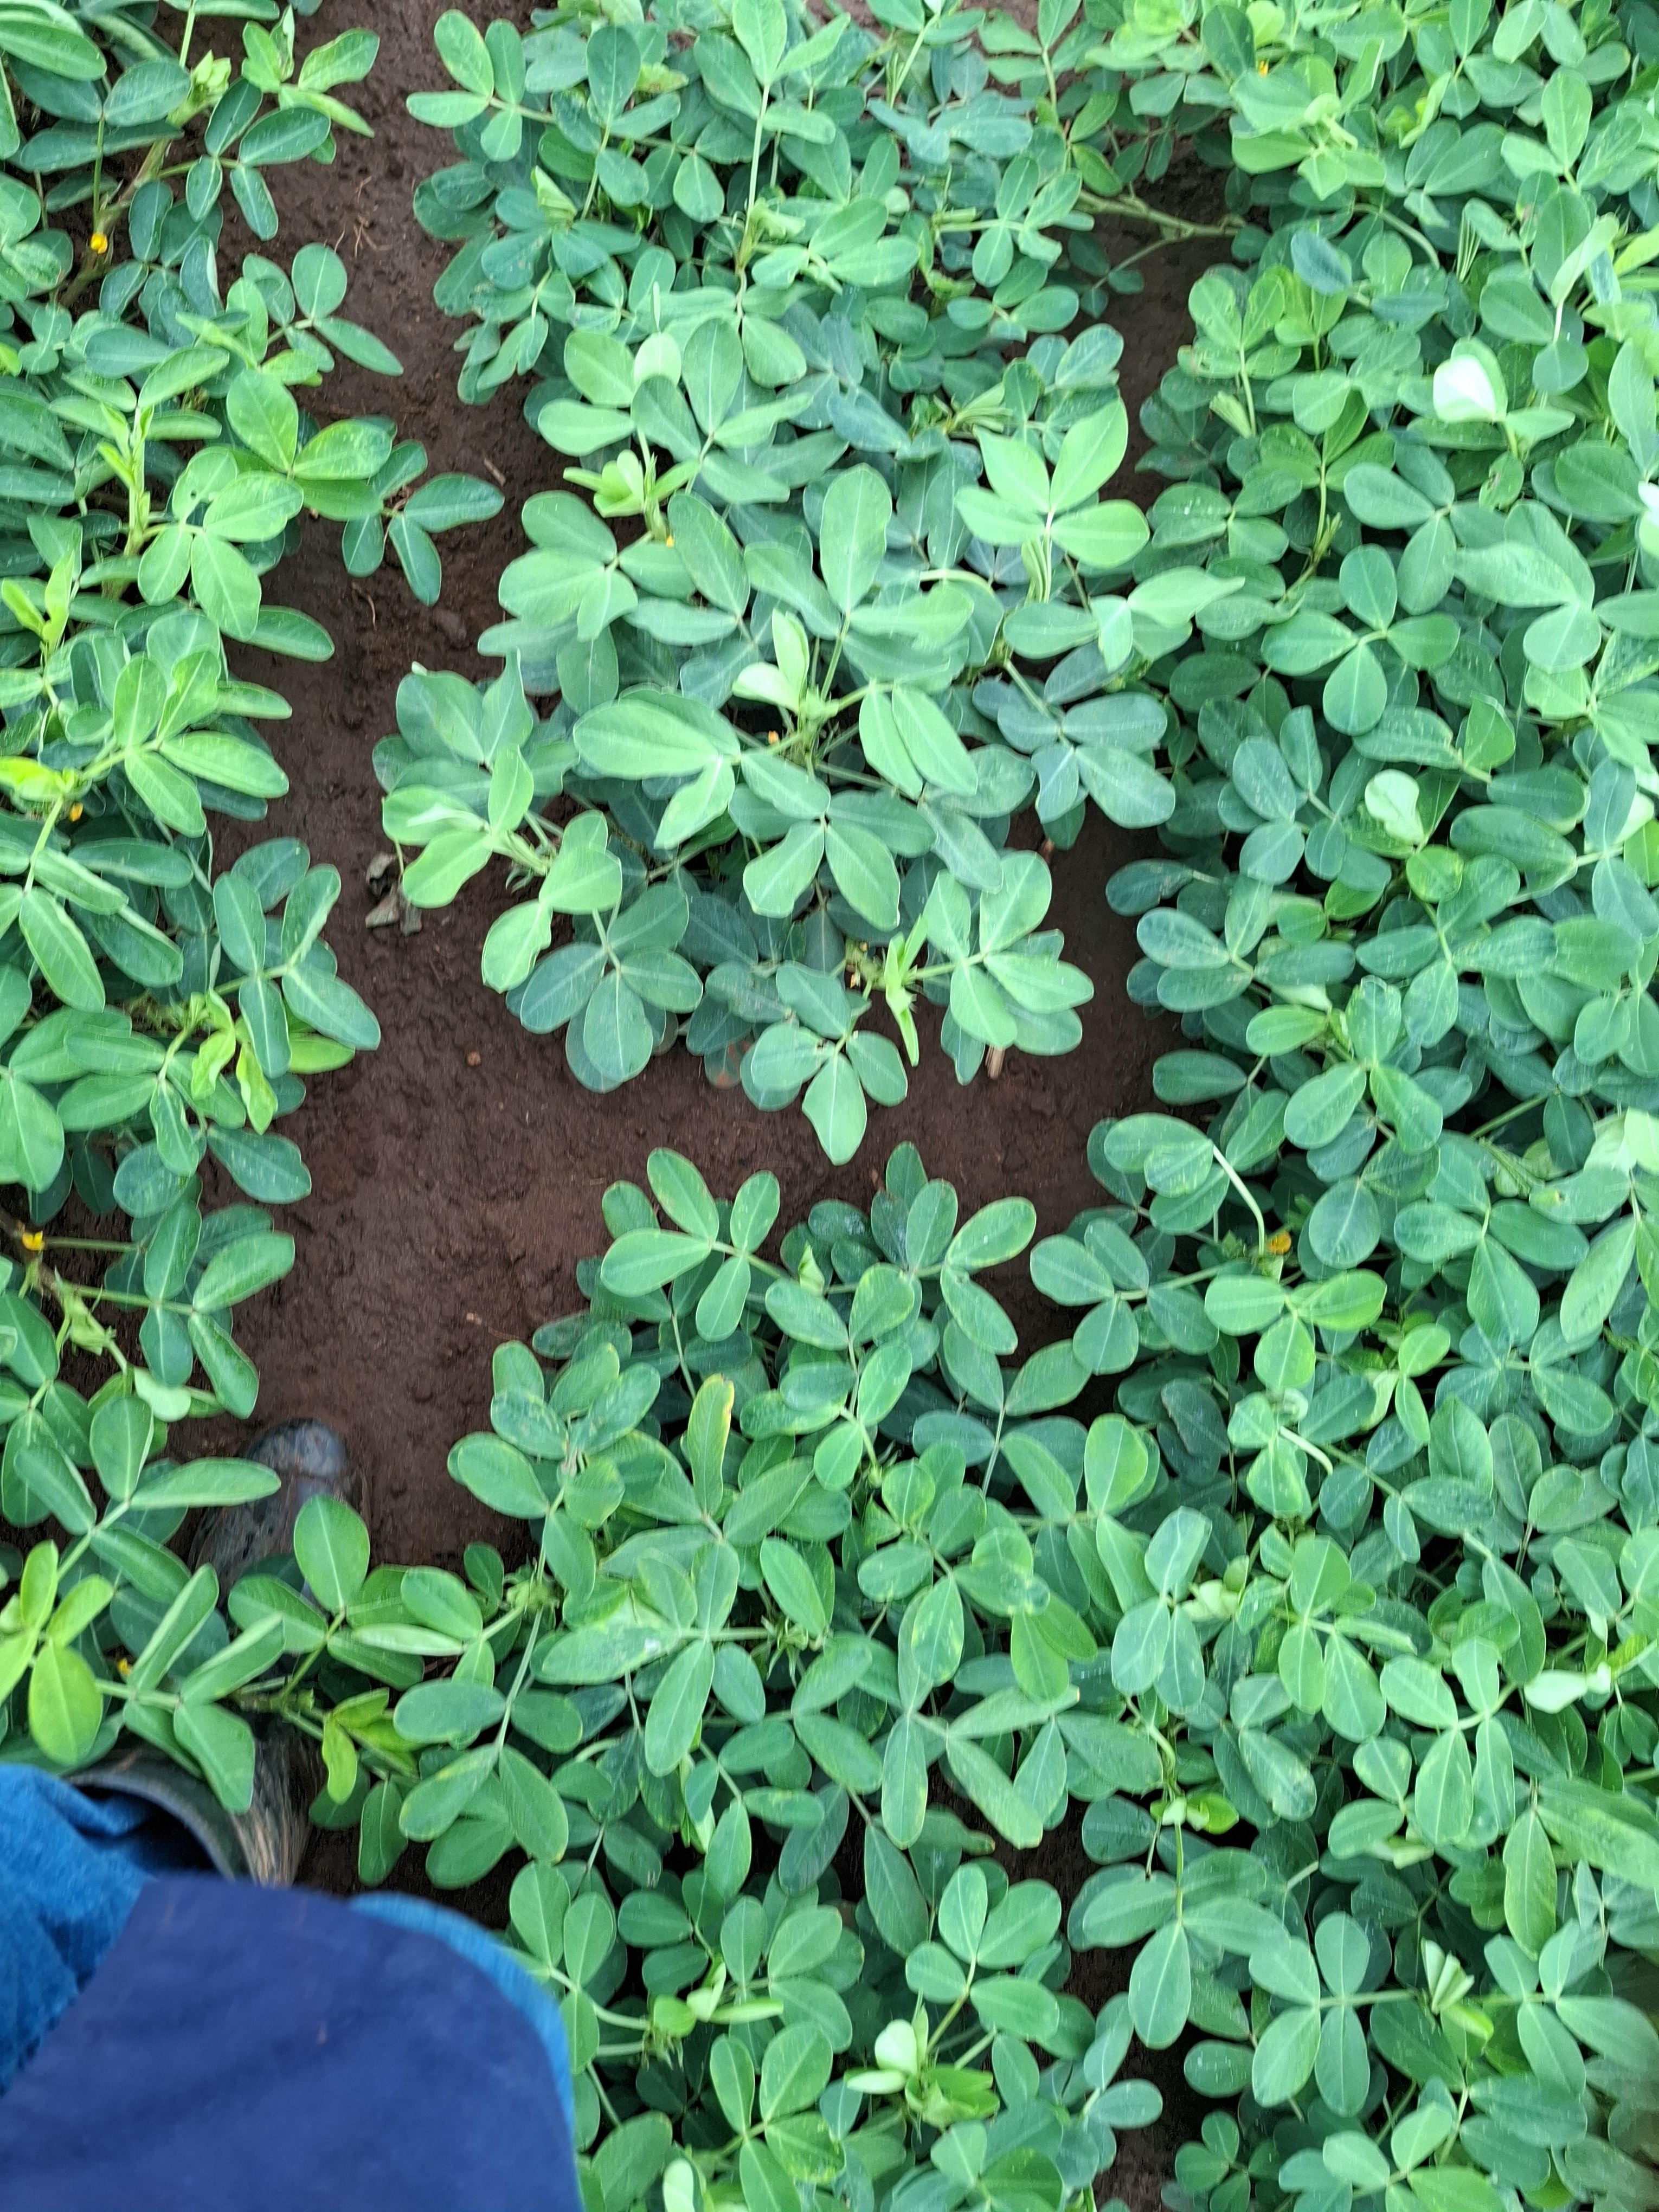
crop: groundnut
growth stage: flowering
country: Kenya
